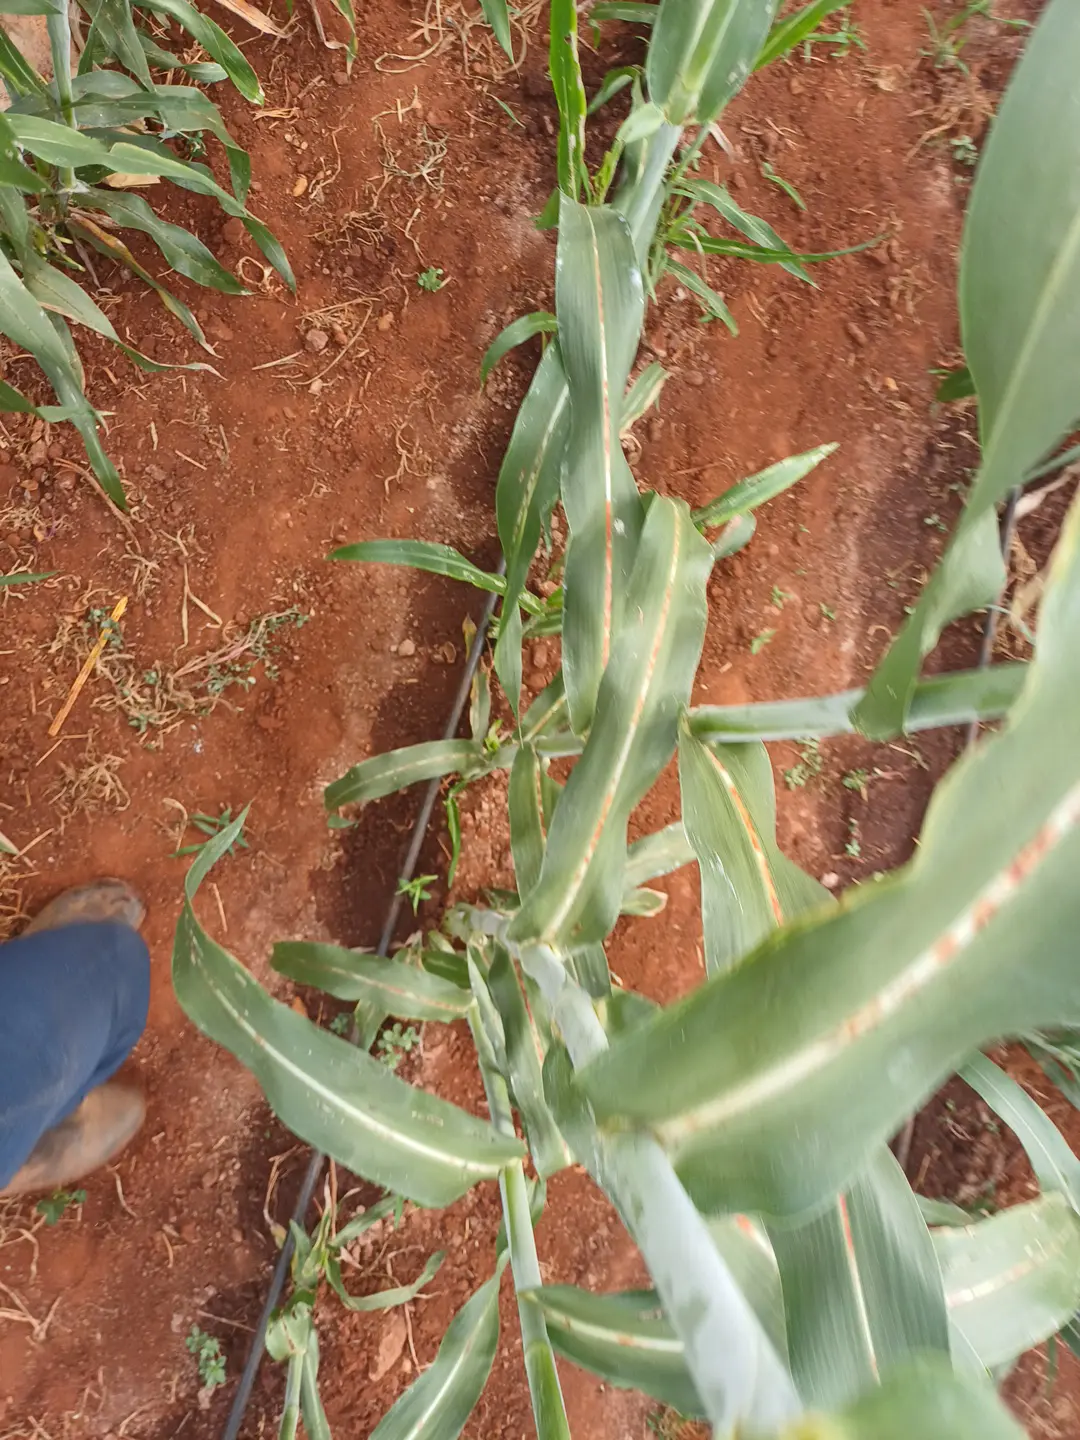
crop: sorghum
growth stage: flowering
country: Kenya
